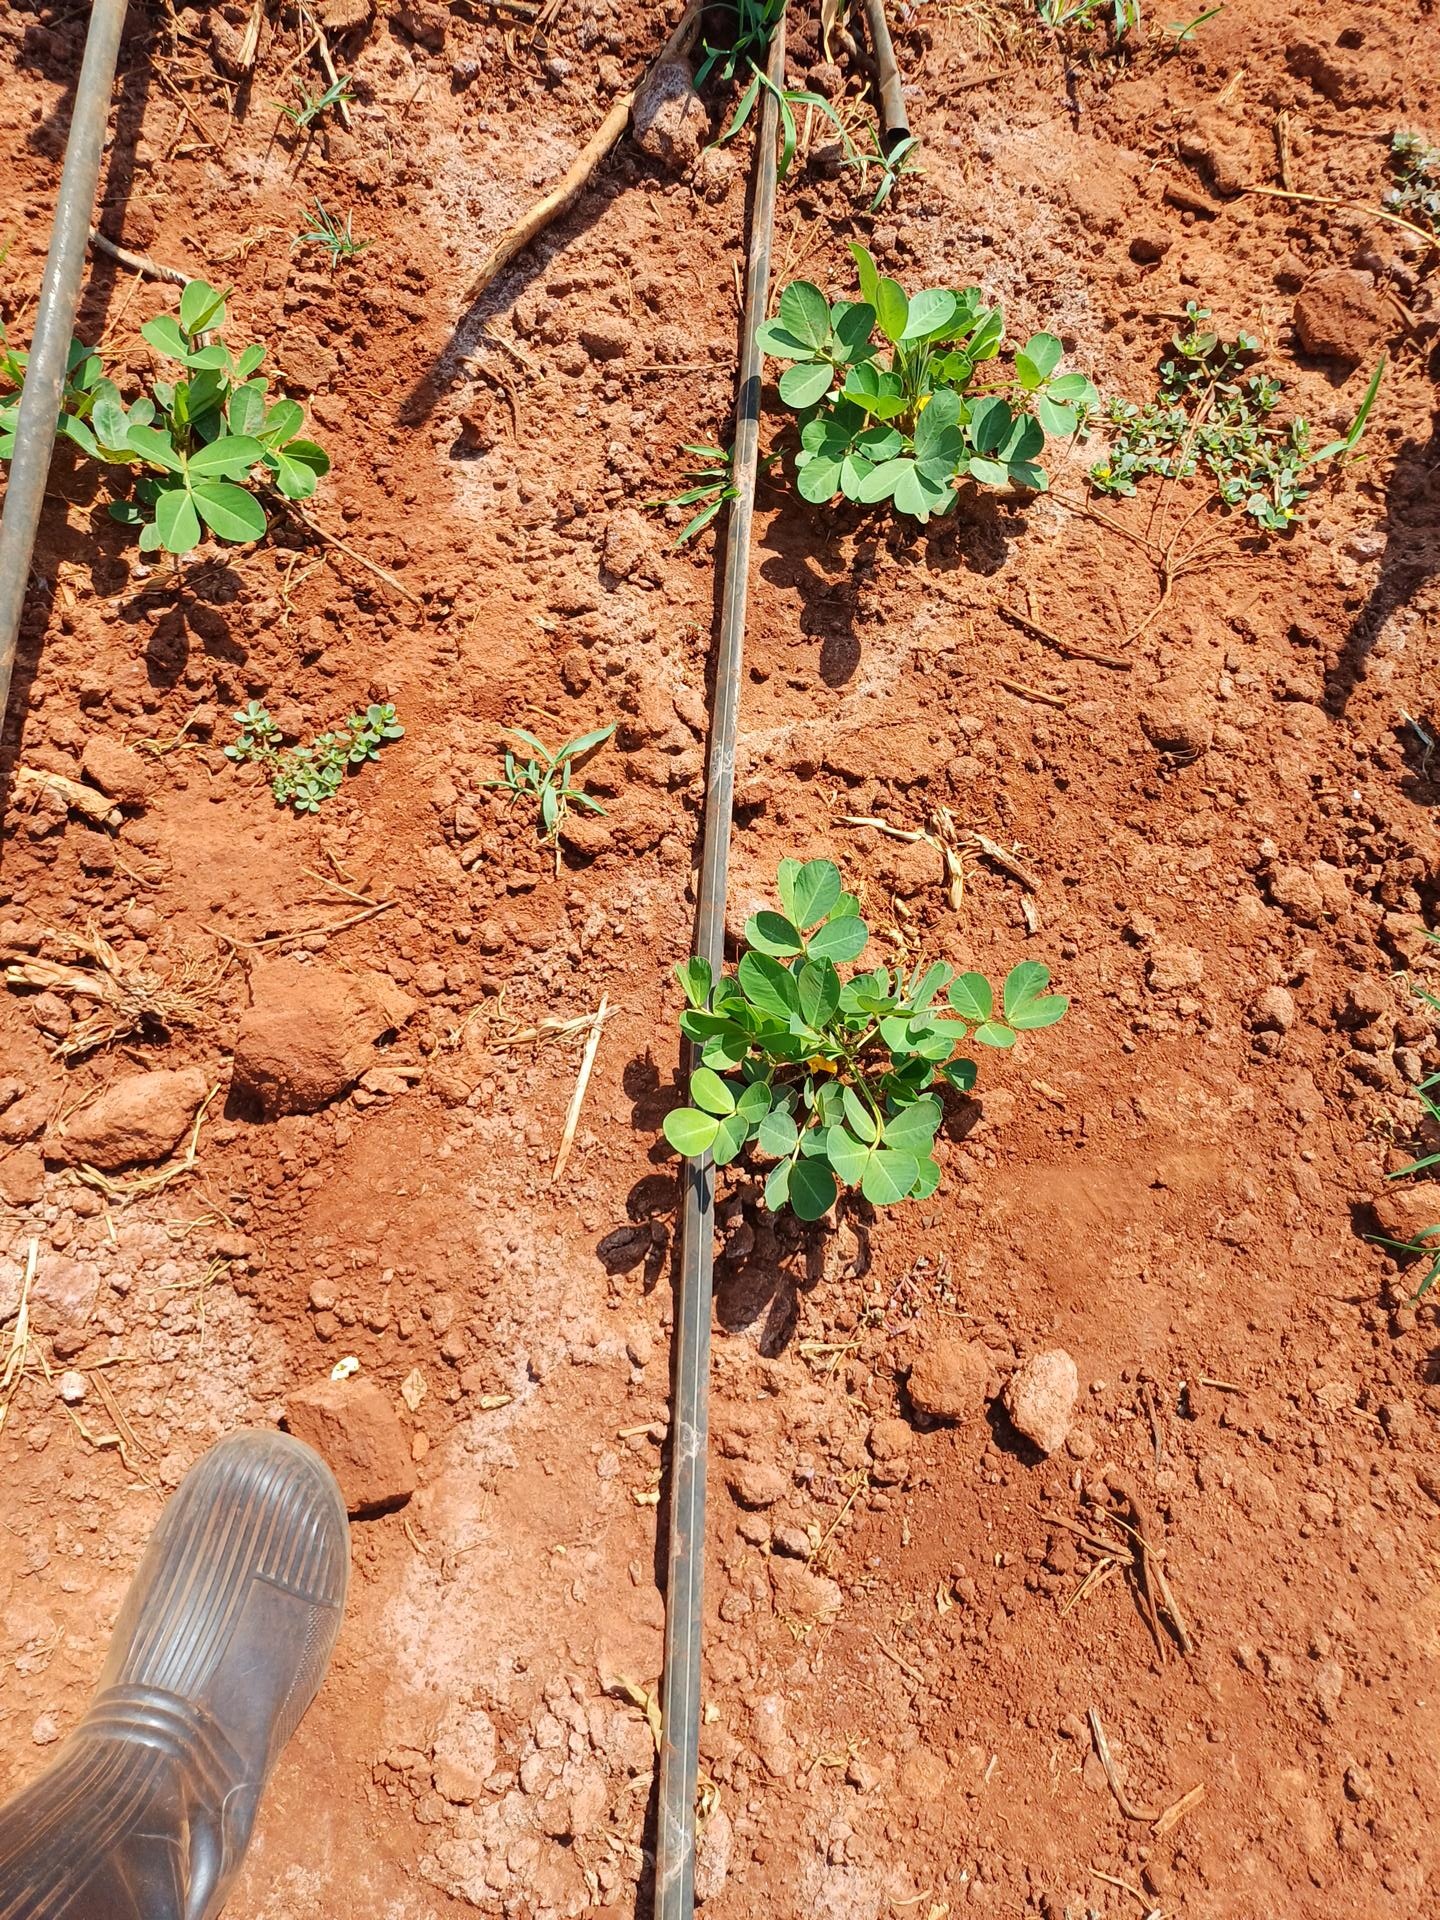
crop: groundnut
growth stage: vegetative
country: Kenya
